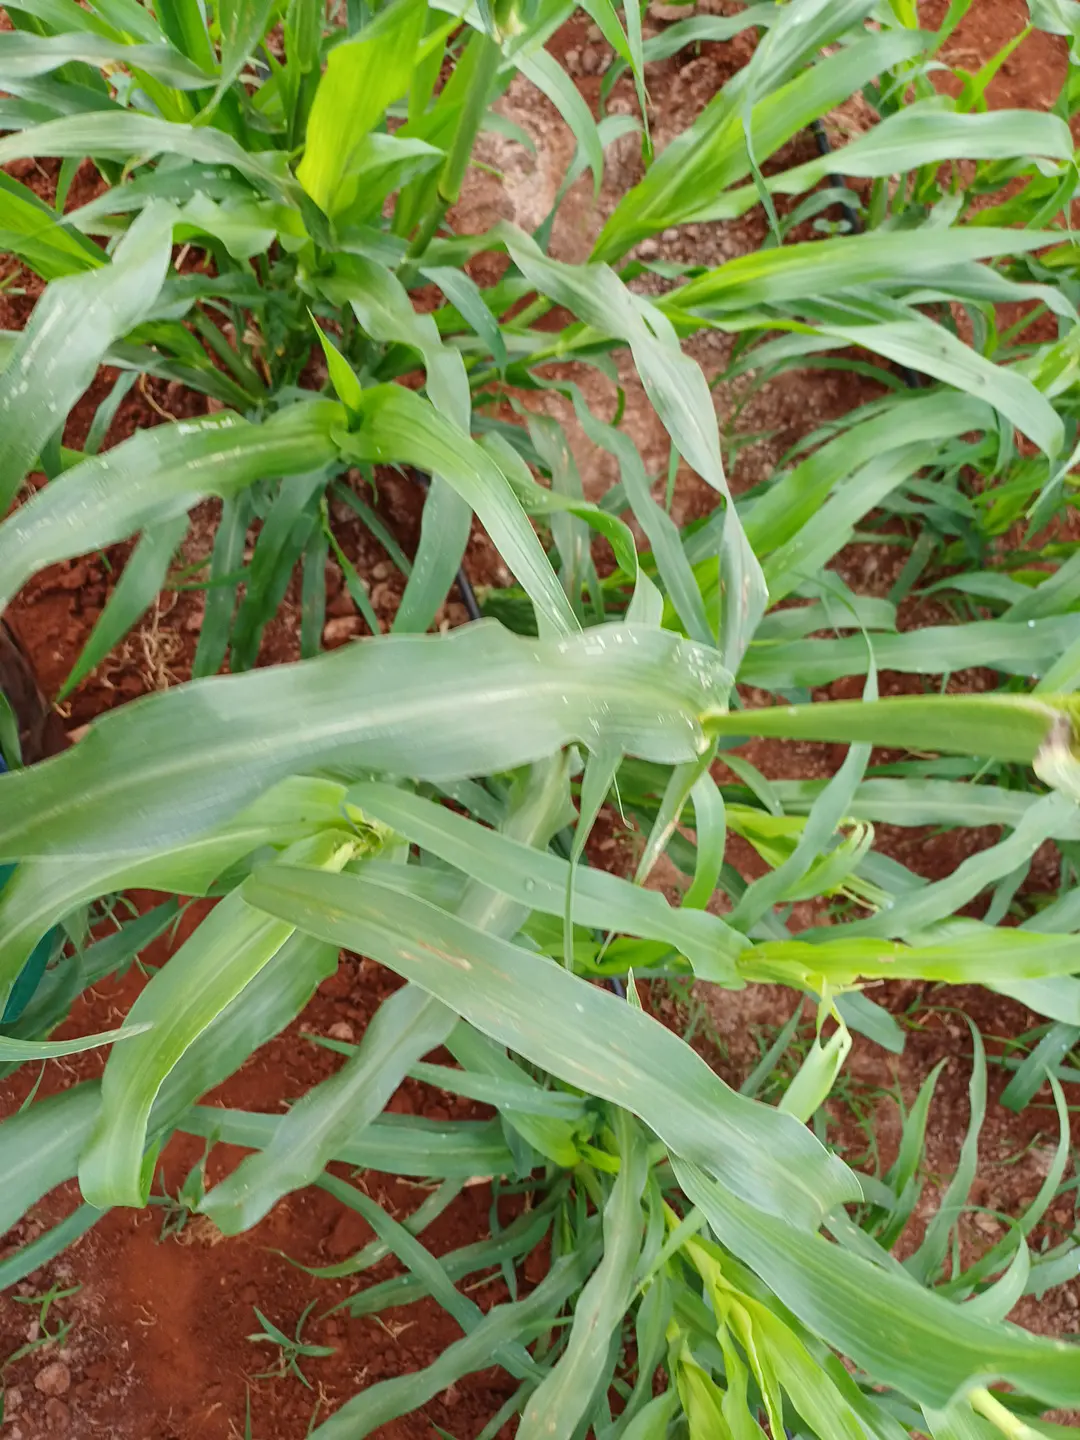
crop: pearl millet
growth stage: flowering
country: Kenya
